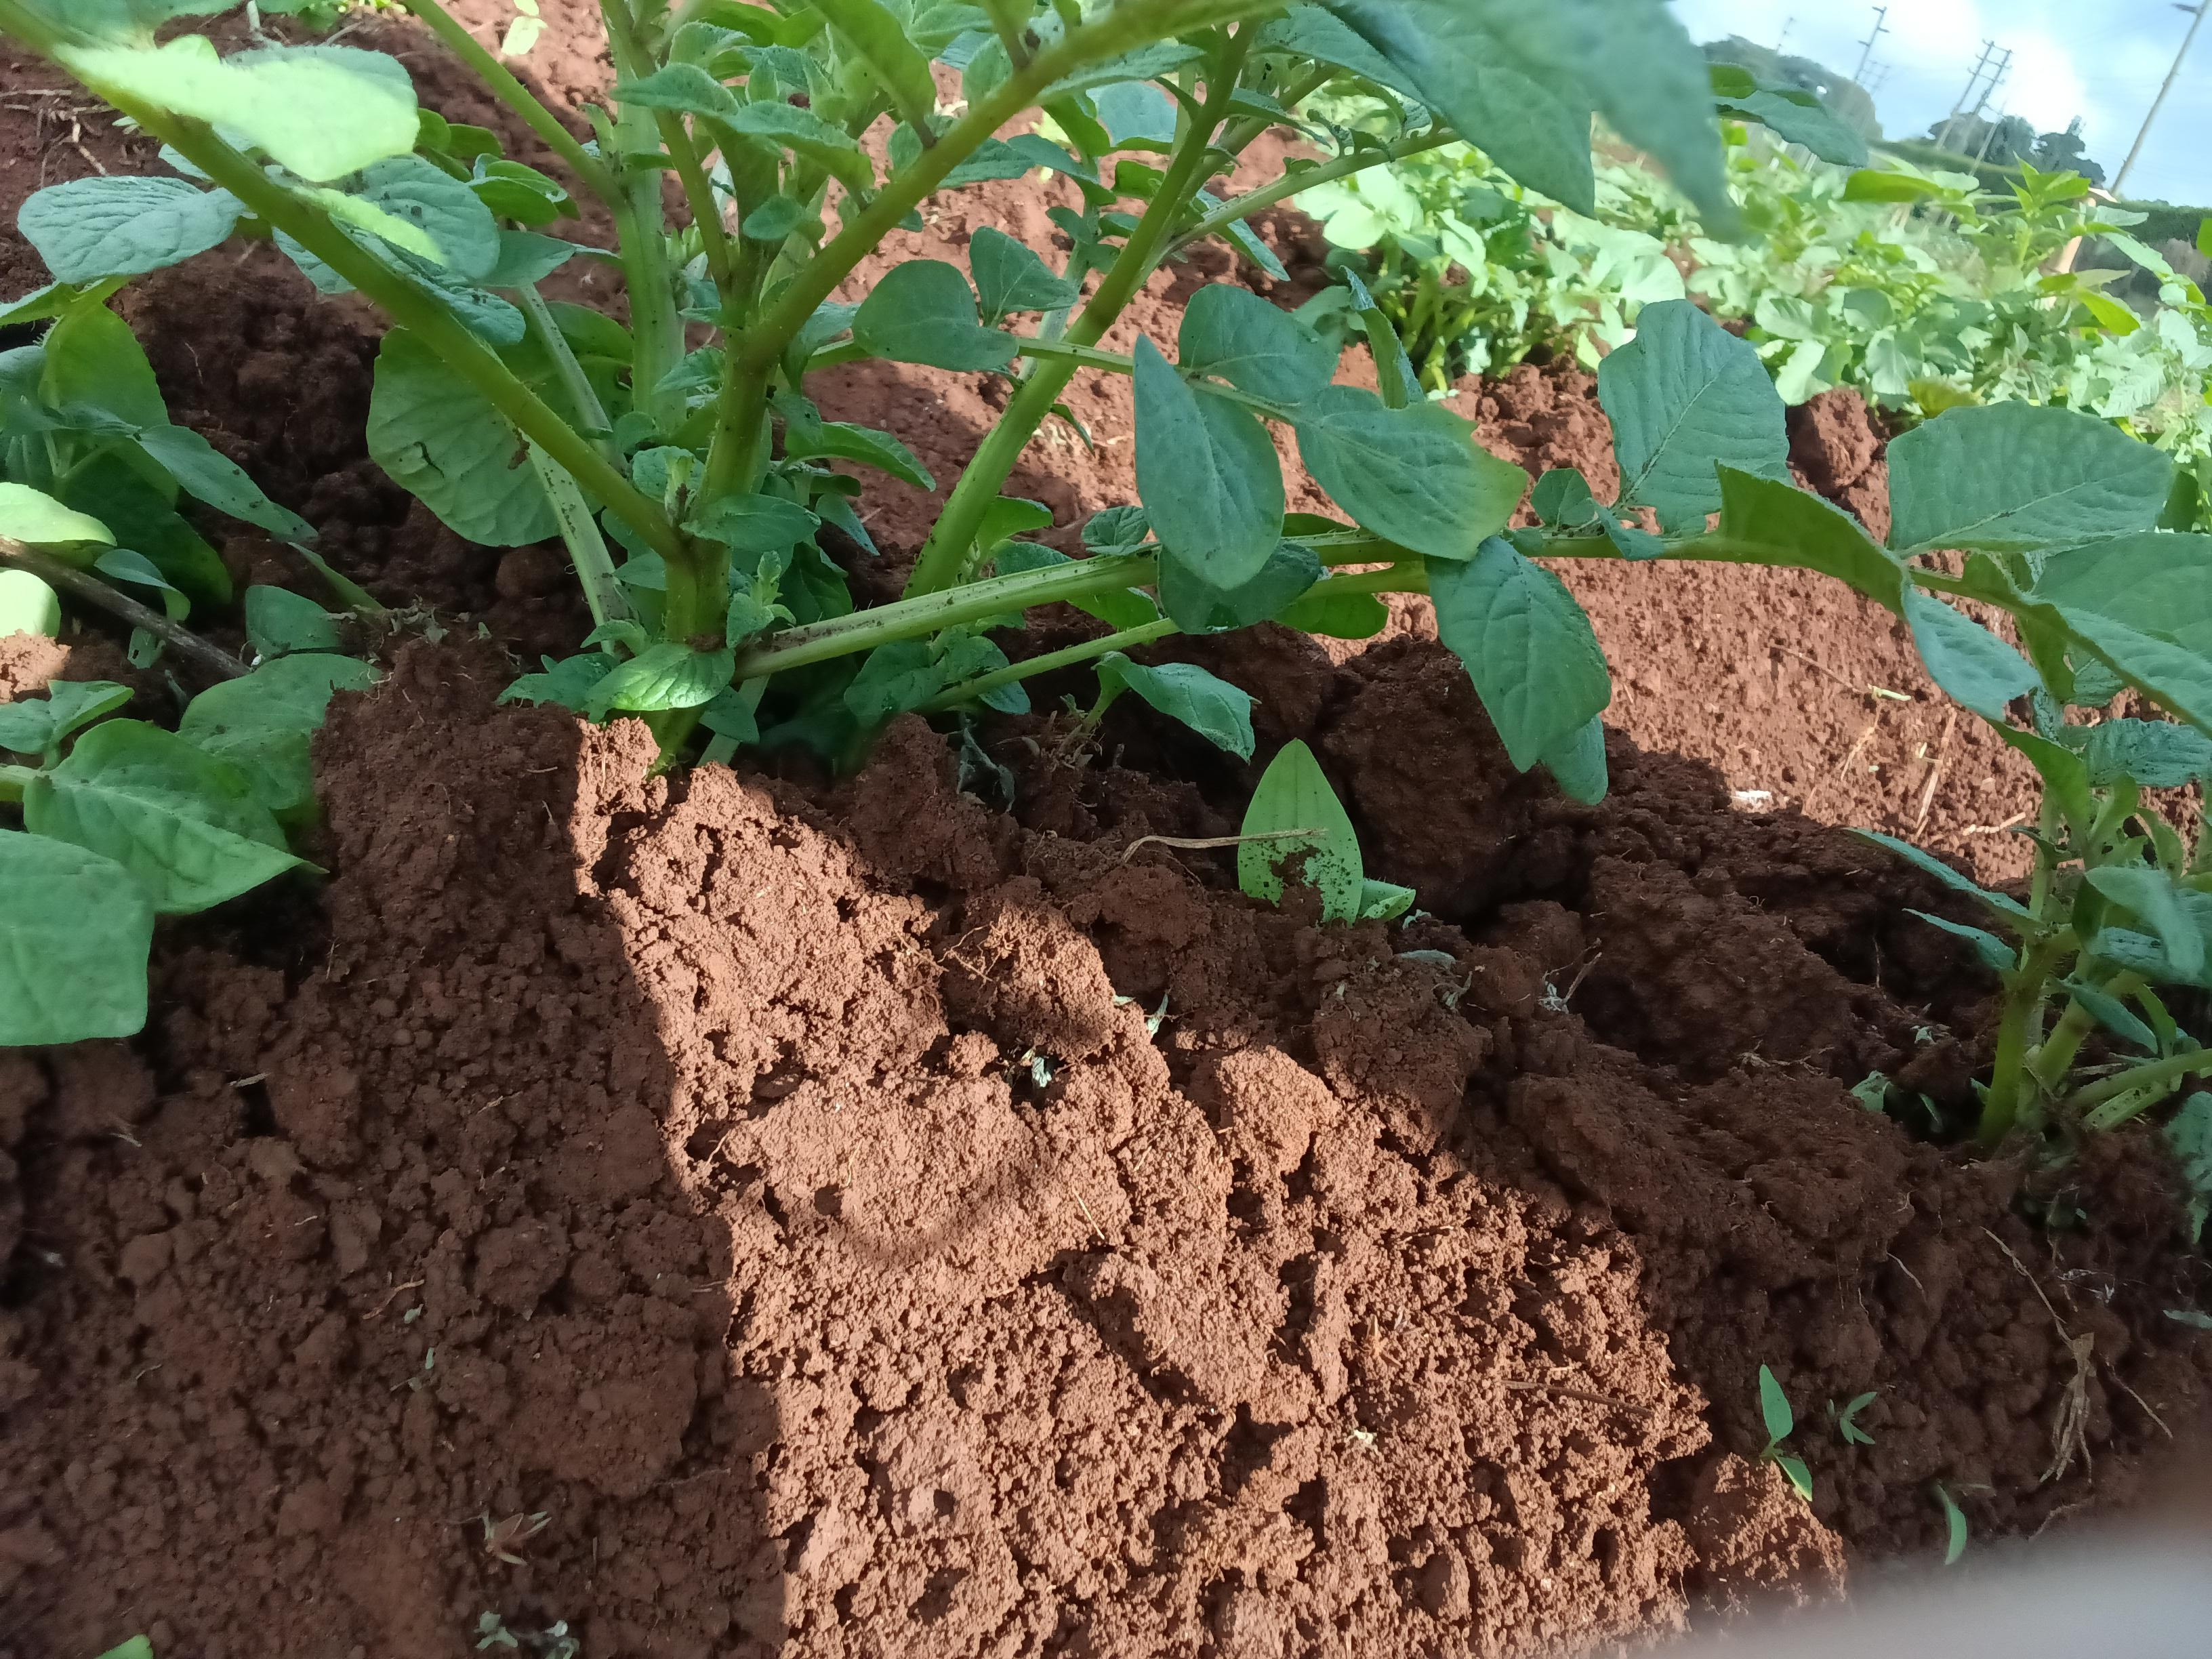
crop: potato
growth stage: emergence
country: Kenya
